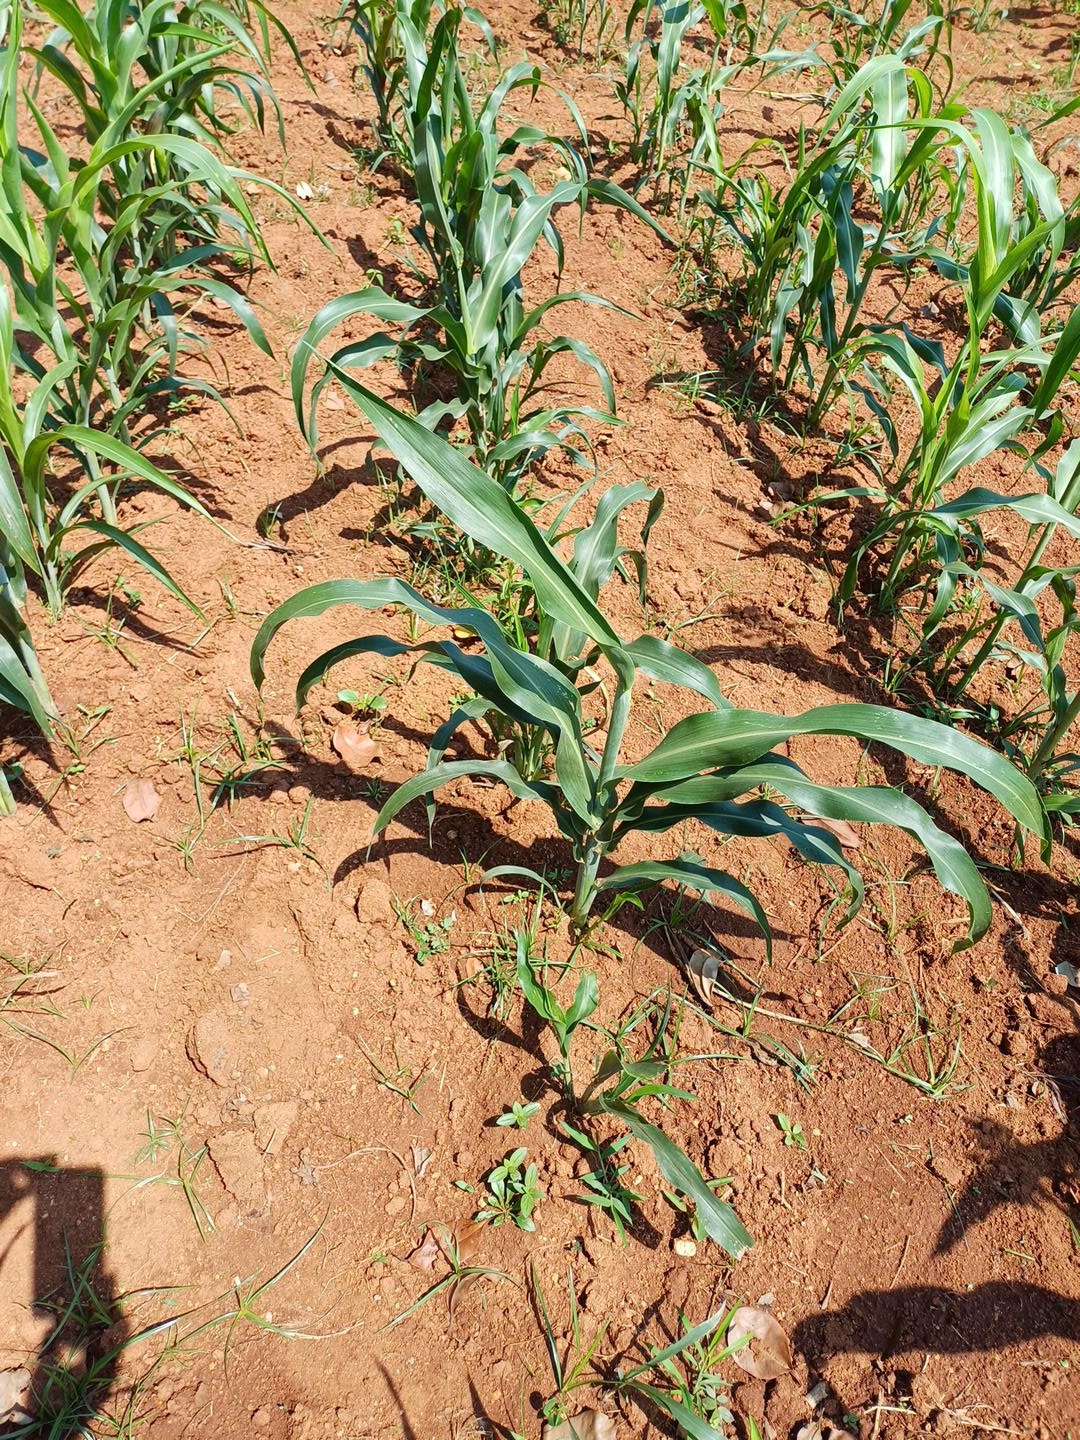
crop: sorghum
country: Kenya
